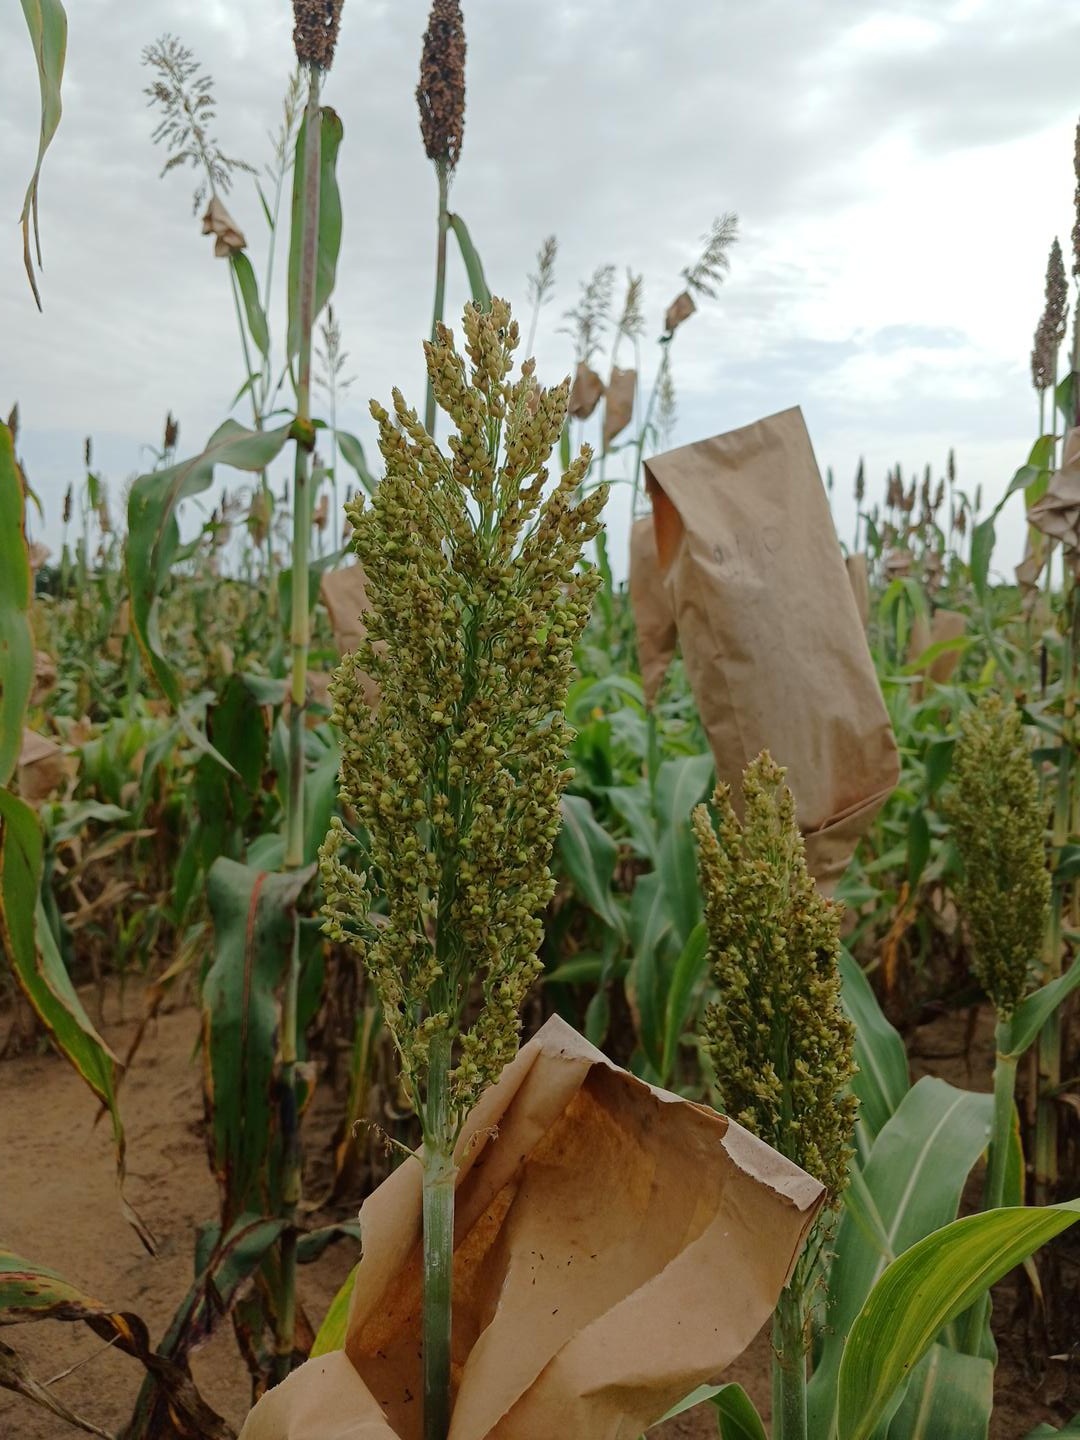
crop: sorghum
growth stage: filling grain
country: Senegal
